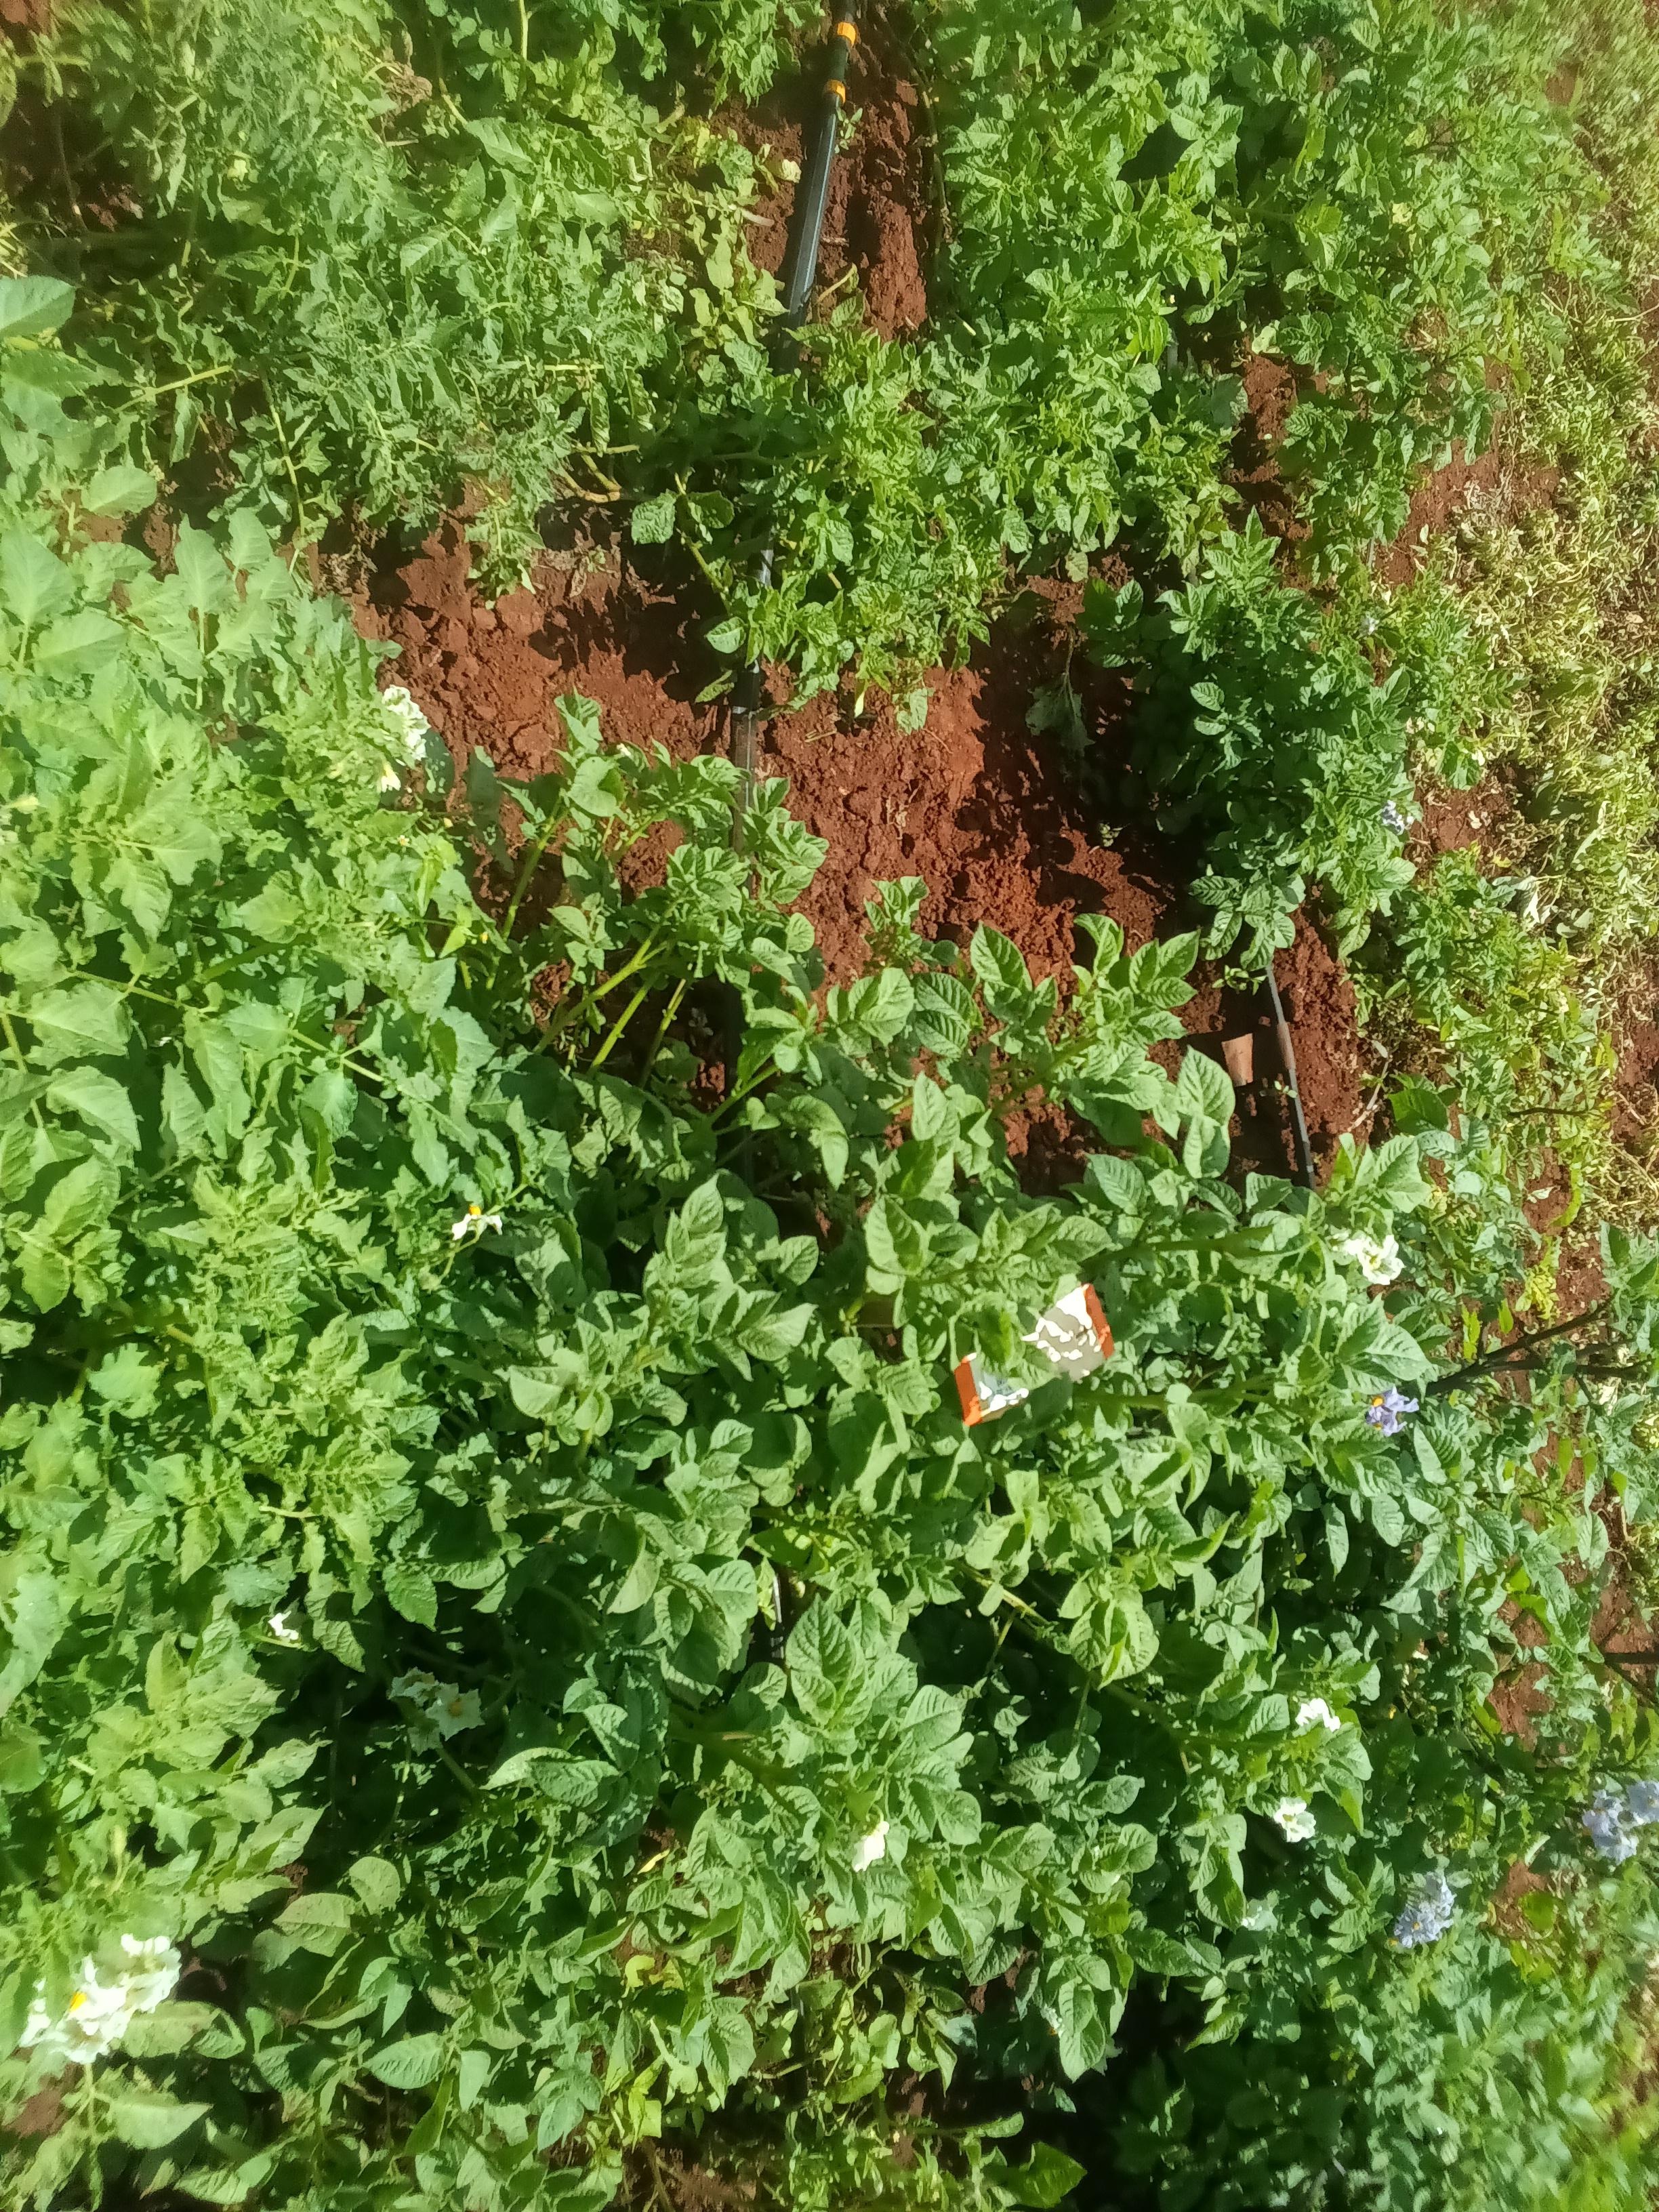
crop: potato
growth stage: flowering
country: Kenya
